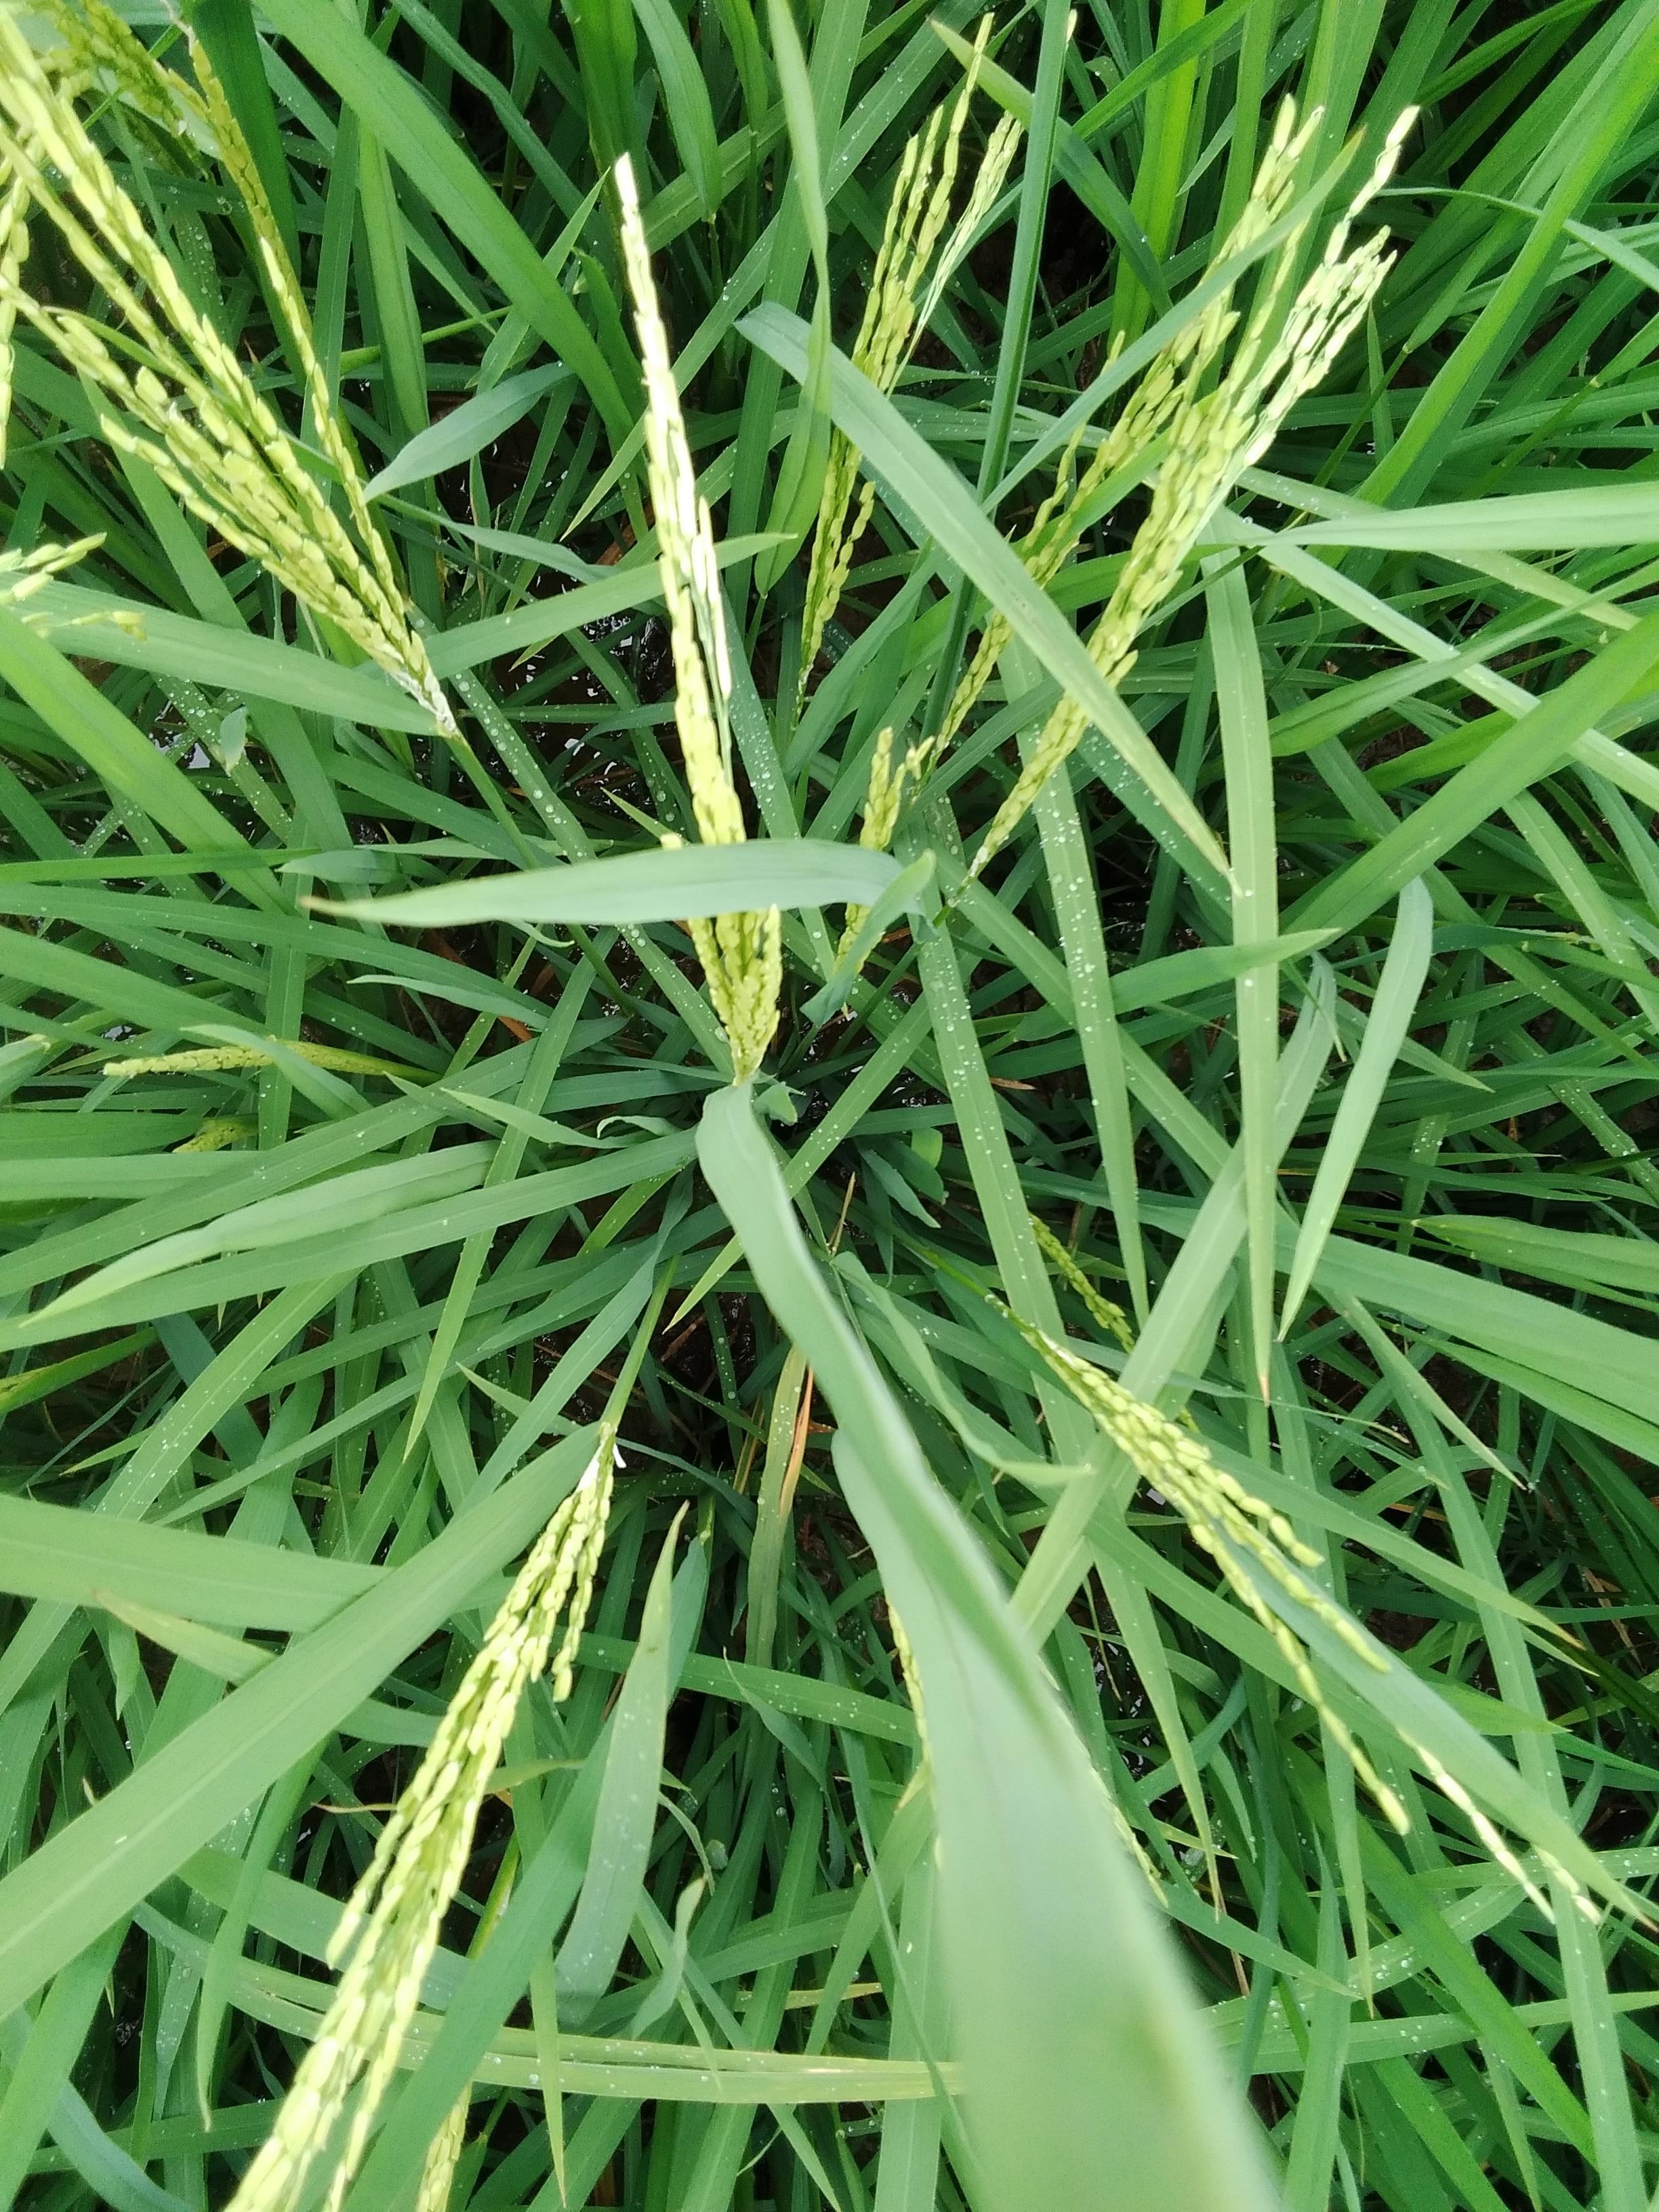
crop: rice
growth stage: flowering
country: Nigeria
